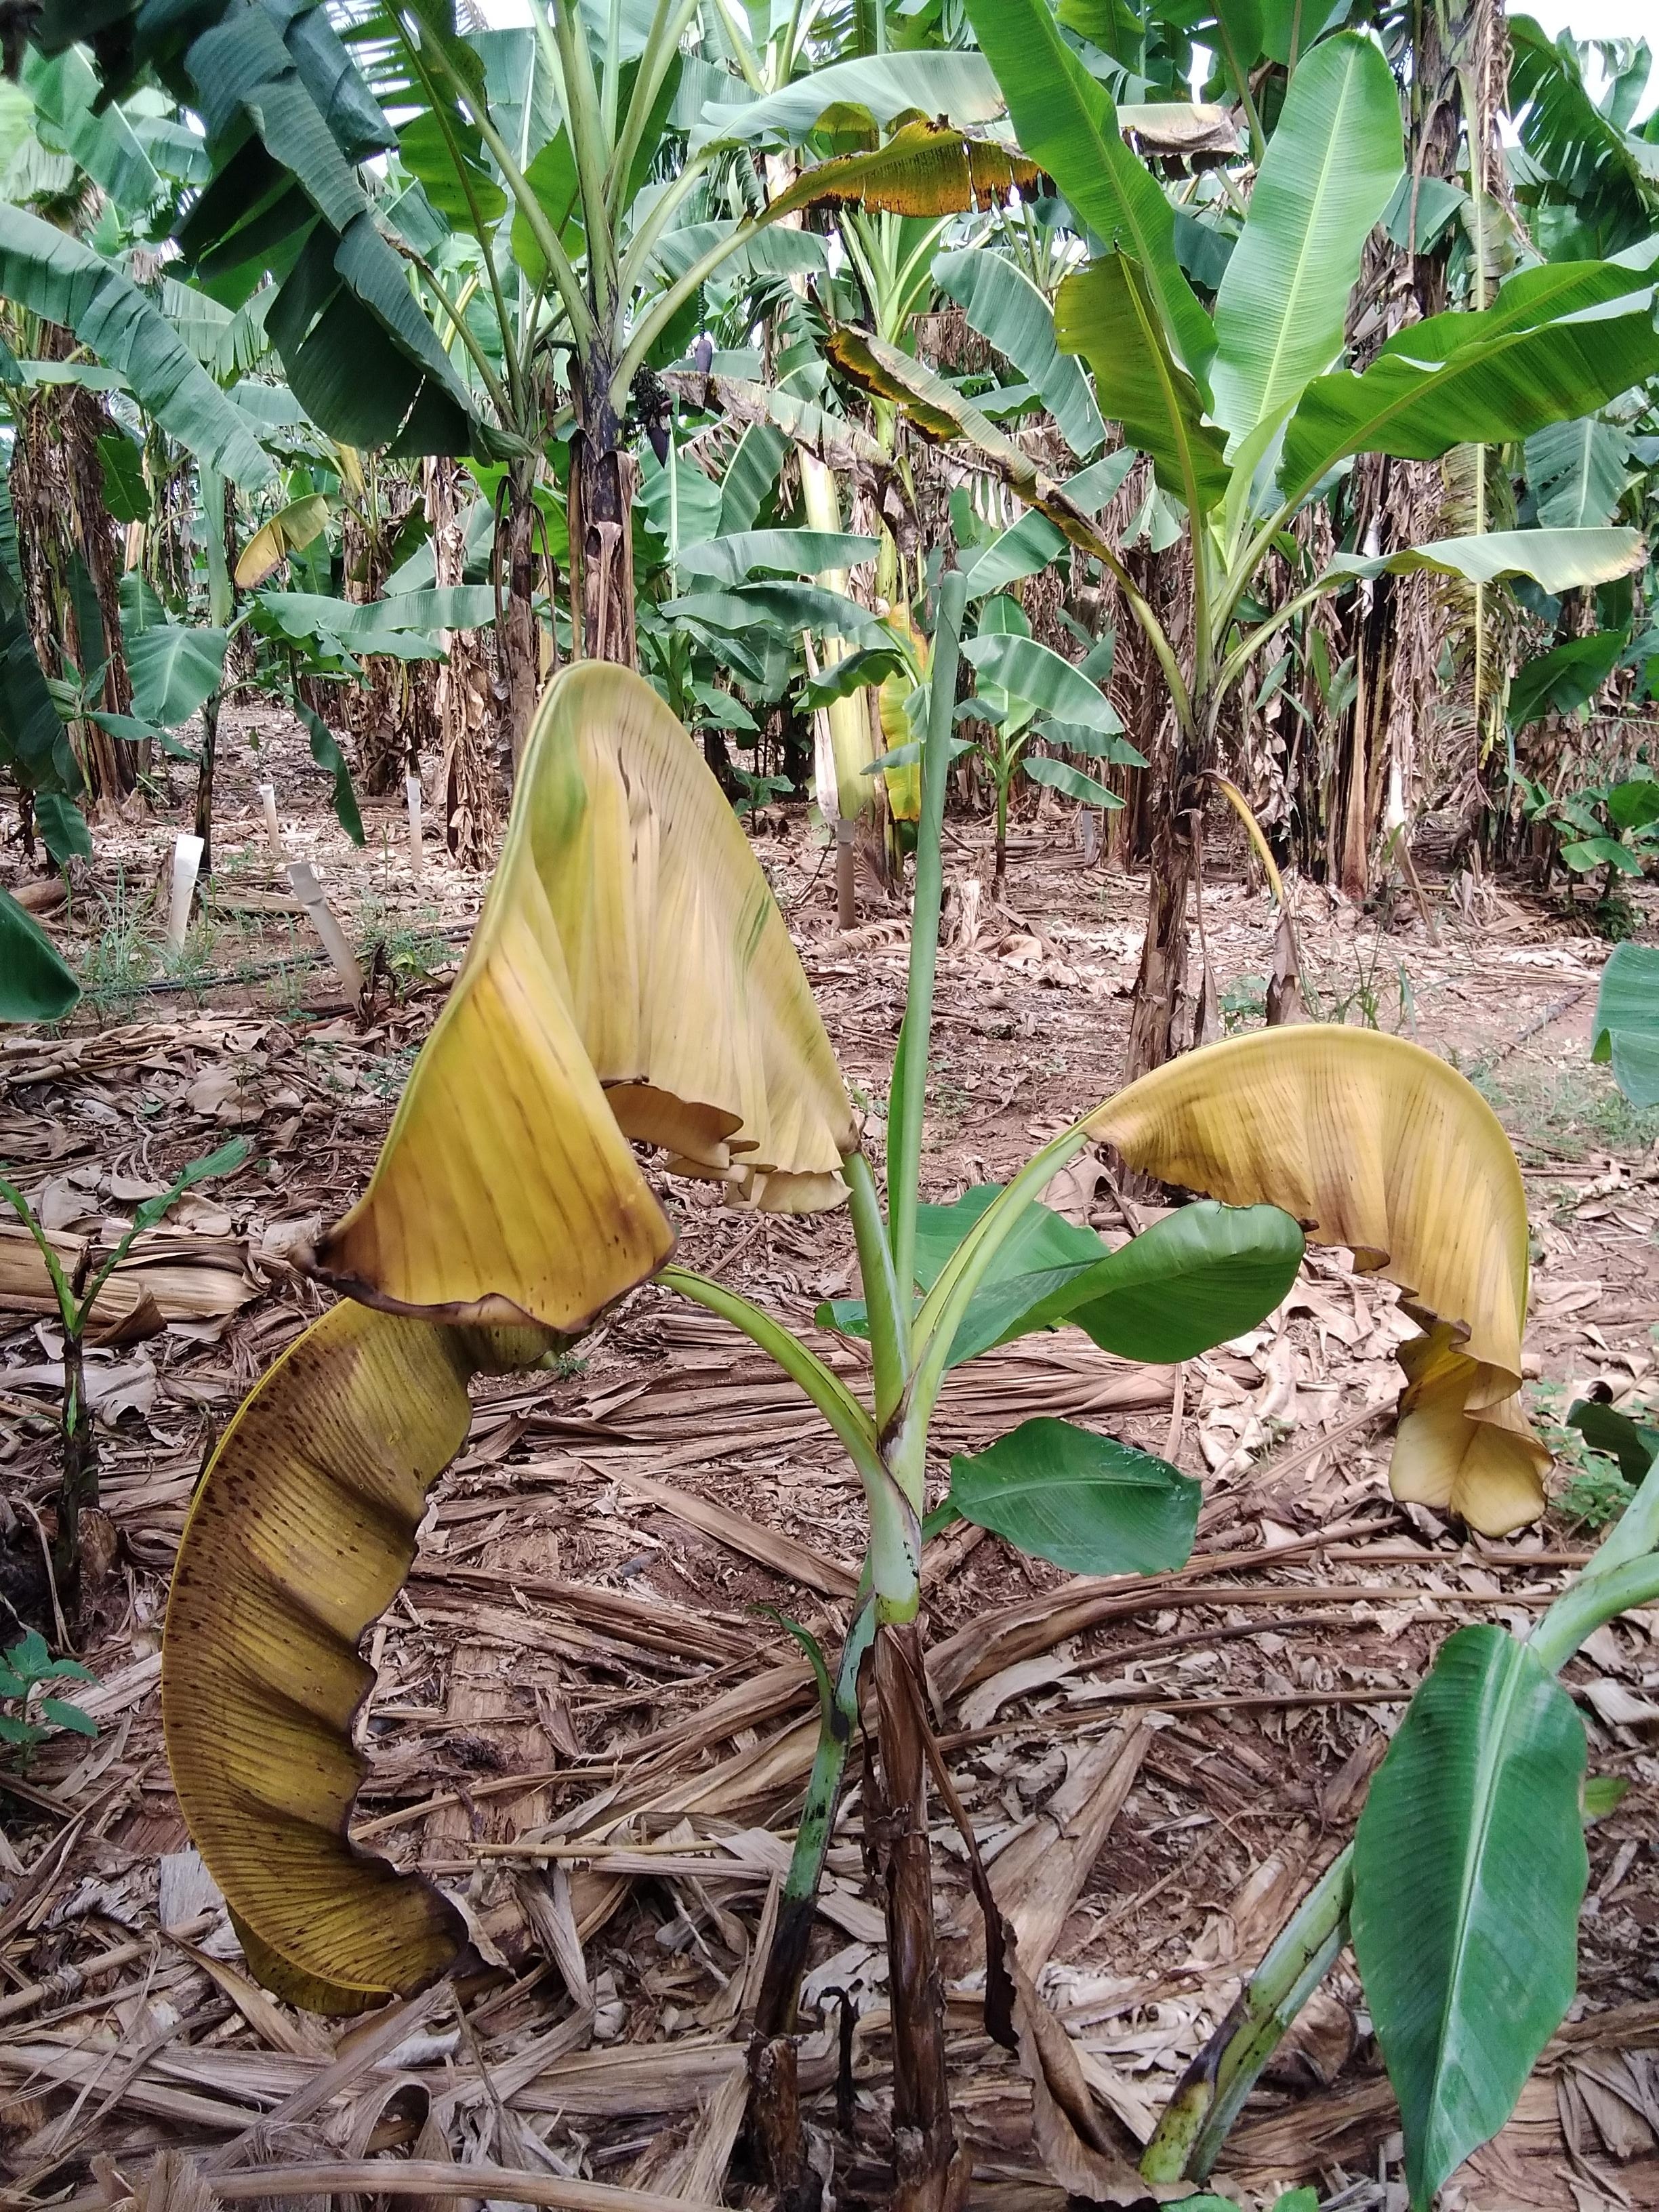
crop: banana
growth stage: vegetative
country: Uganda
